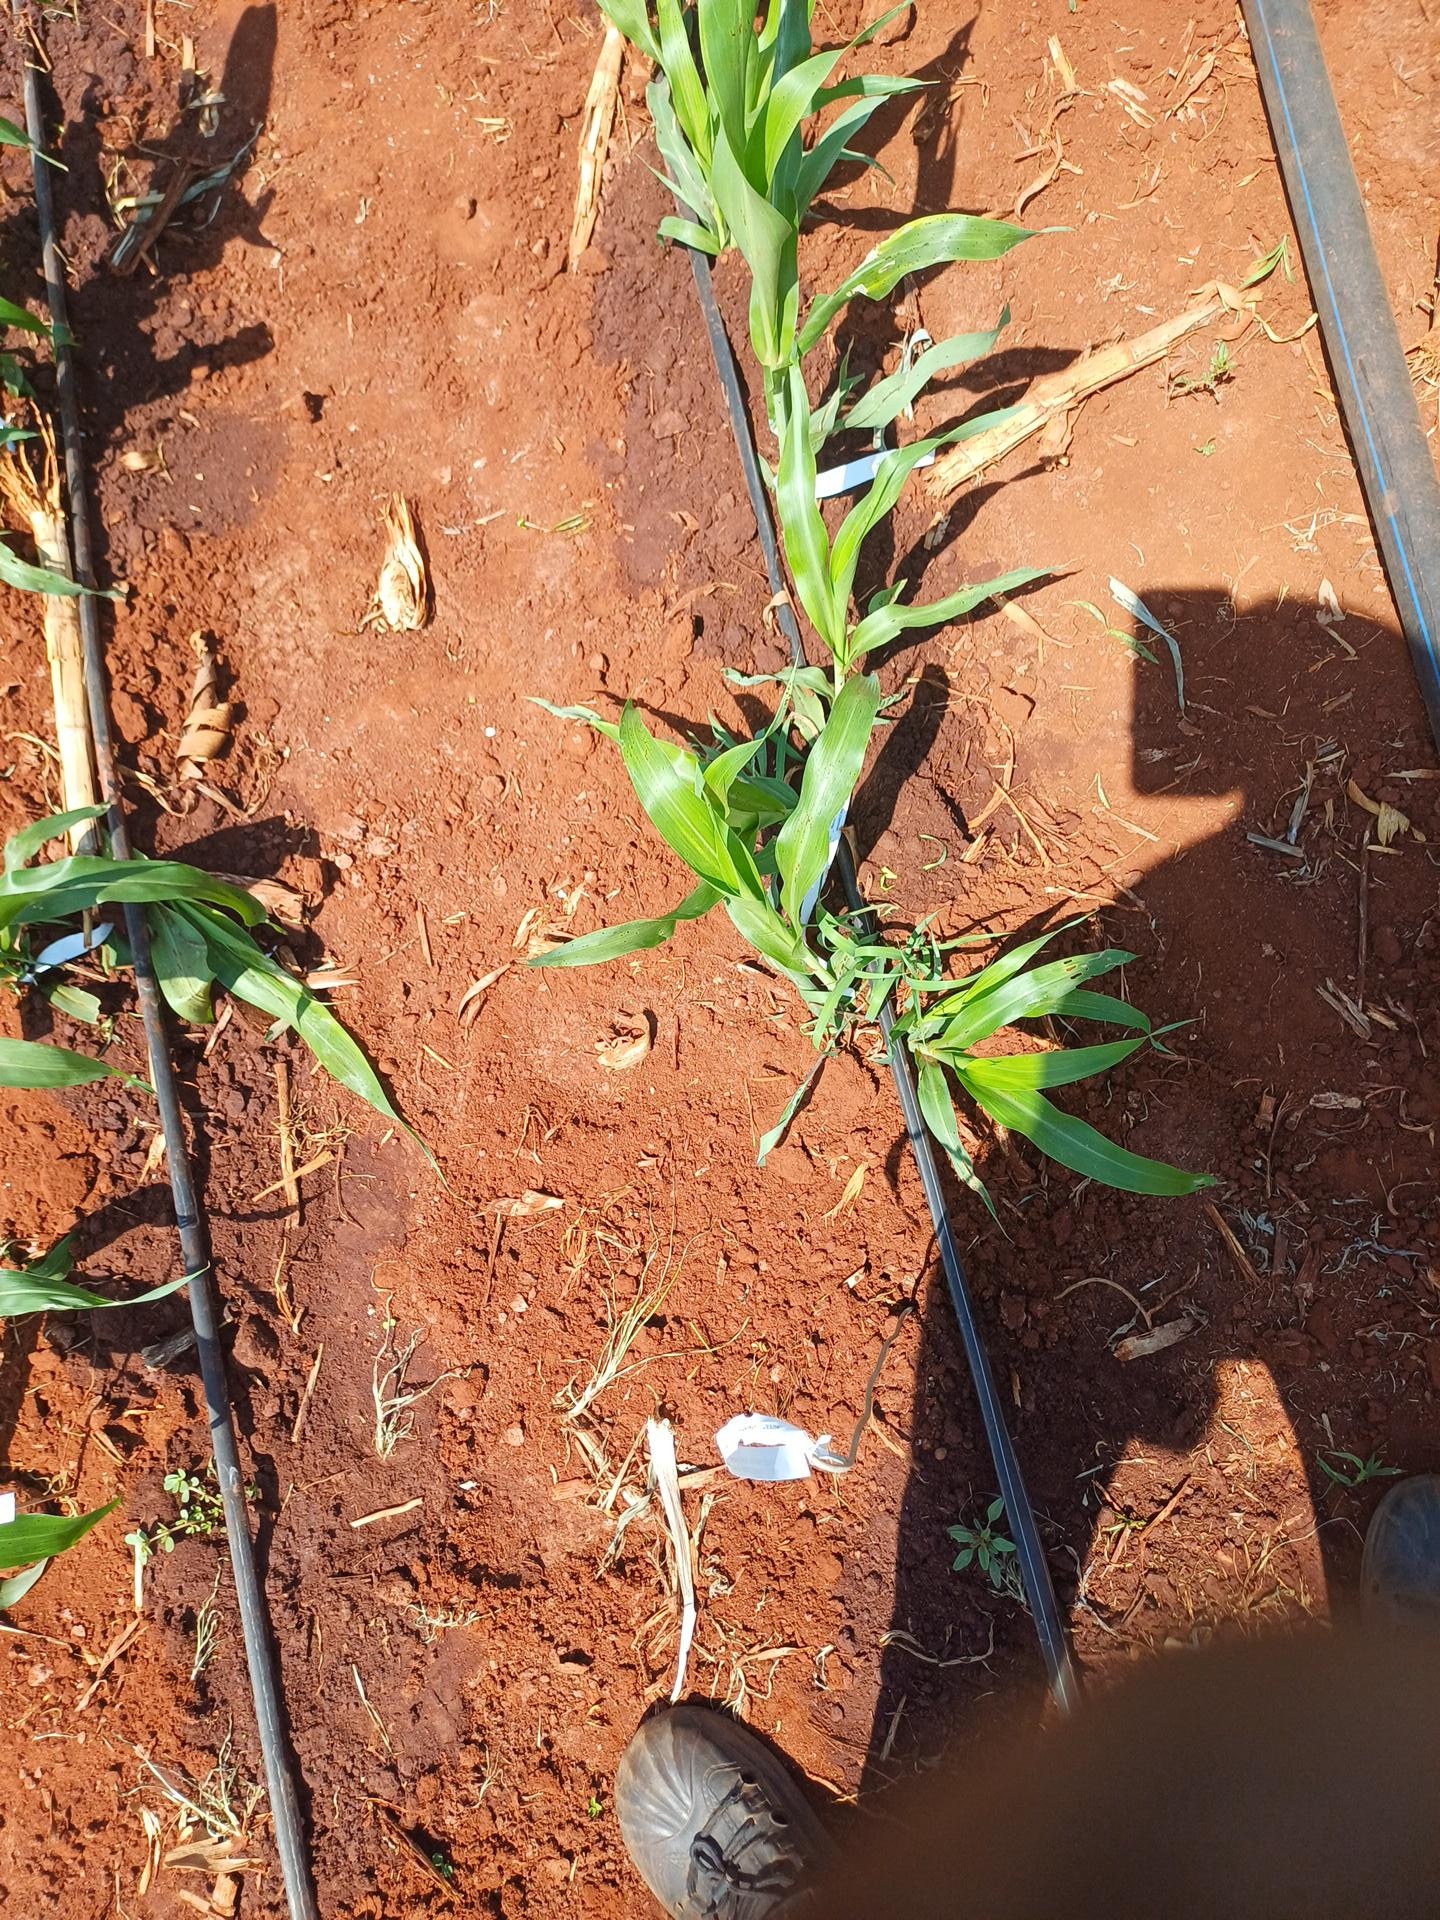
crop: sorghum
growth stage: vegetative
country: Kenya
